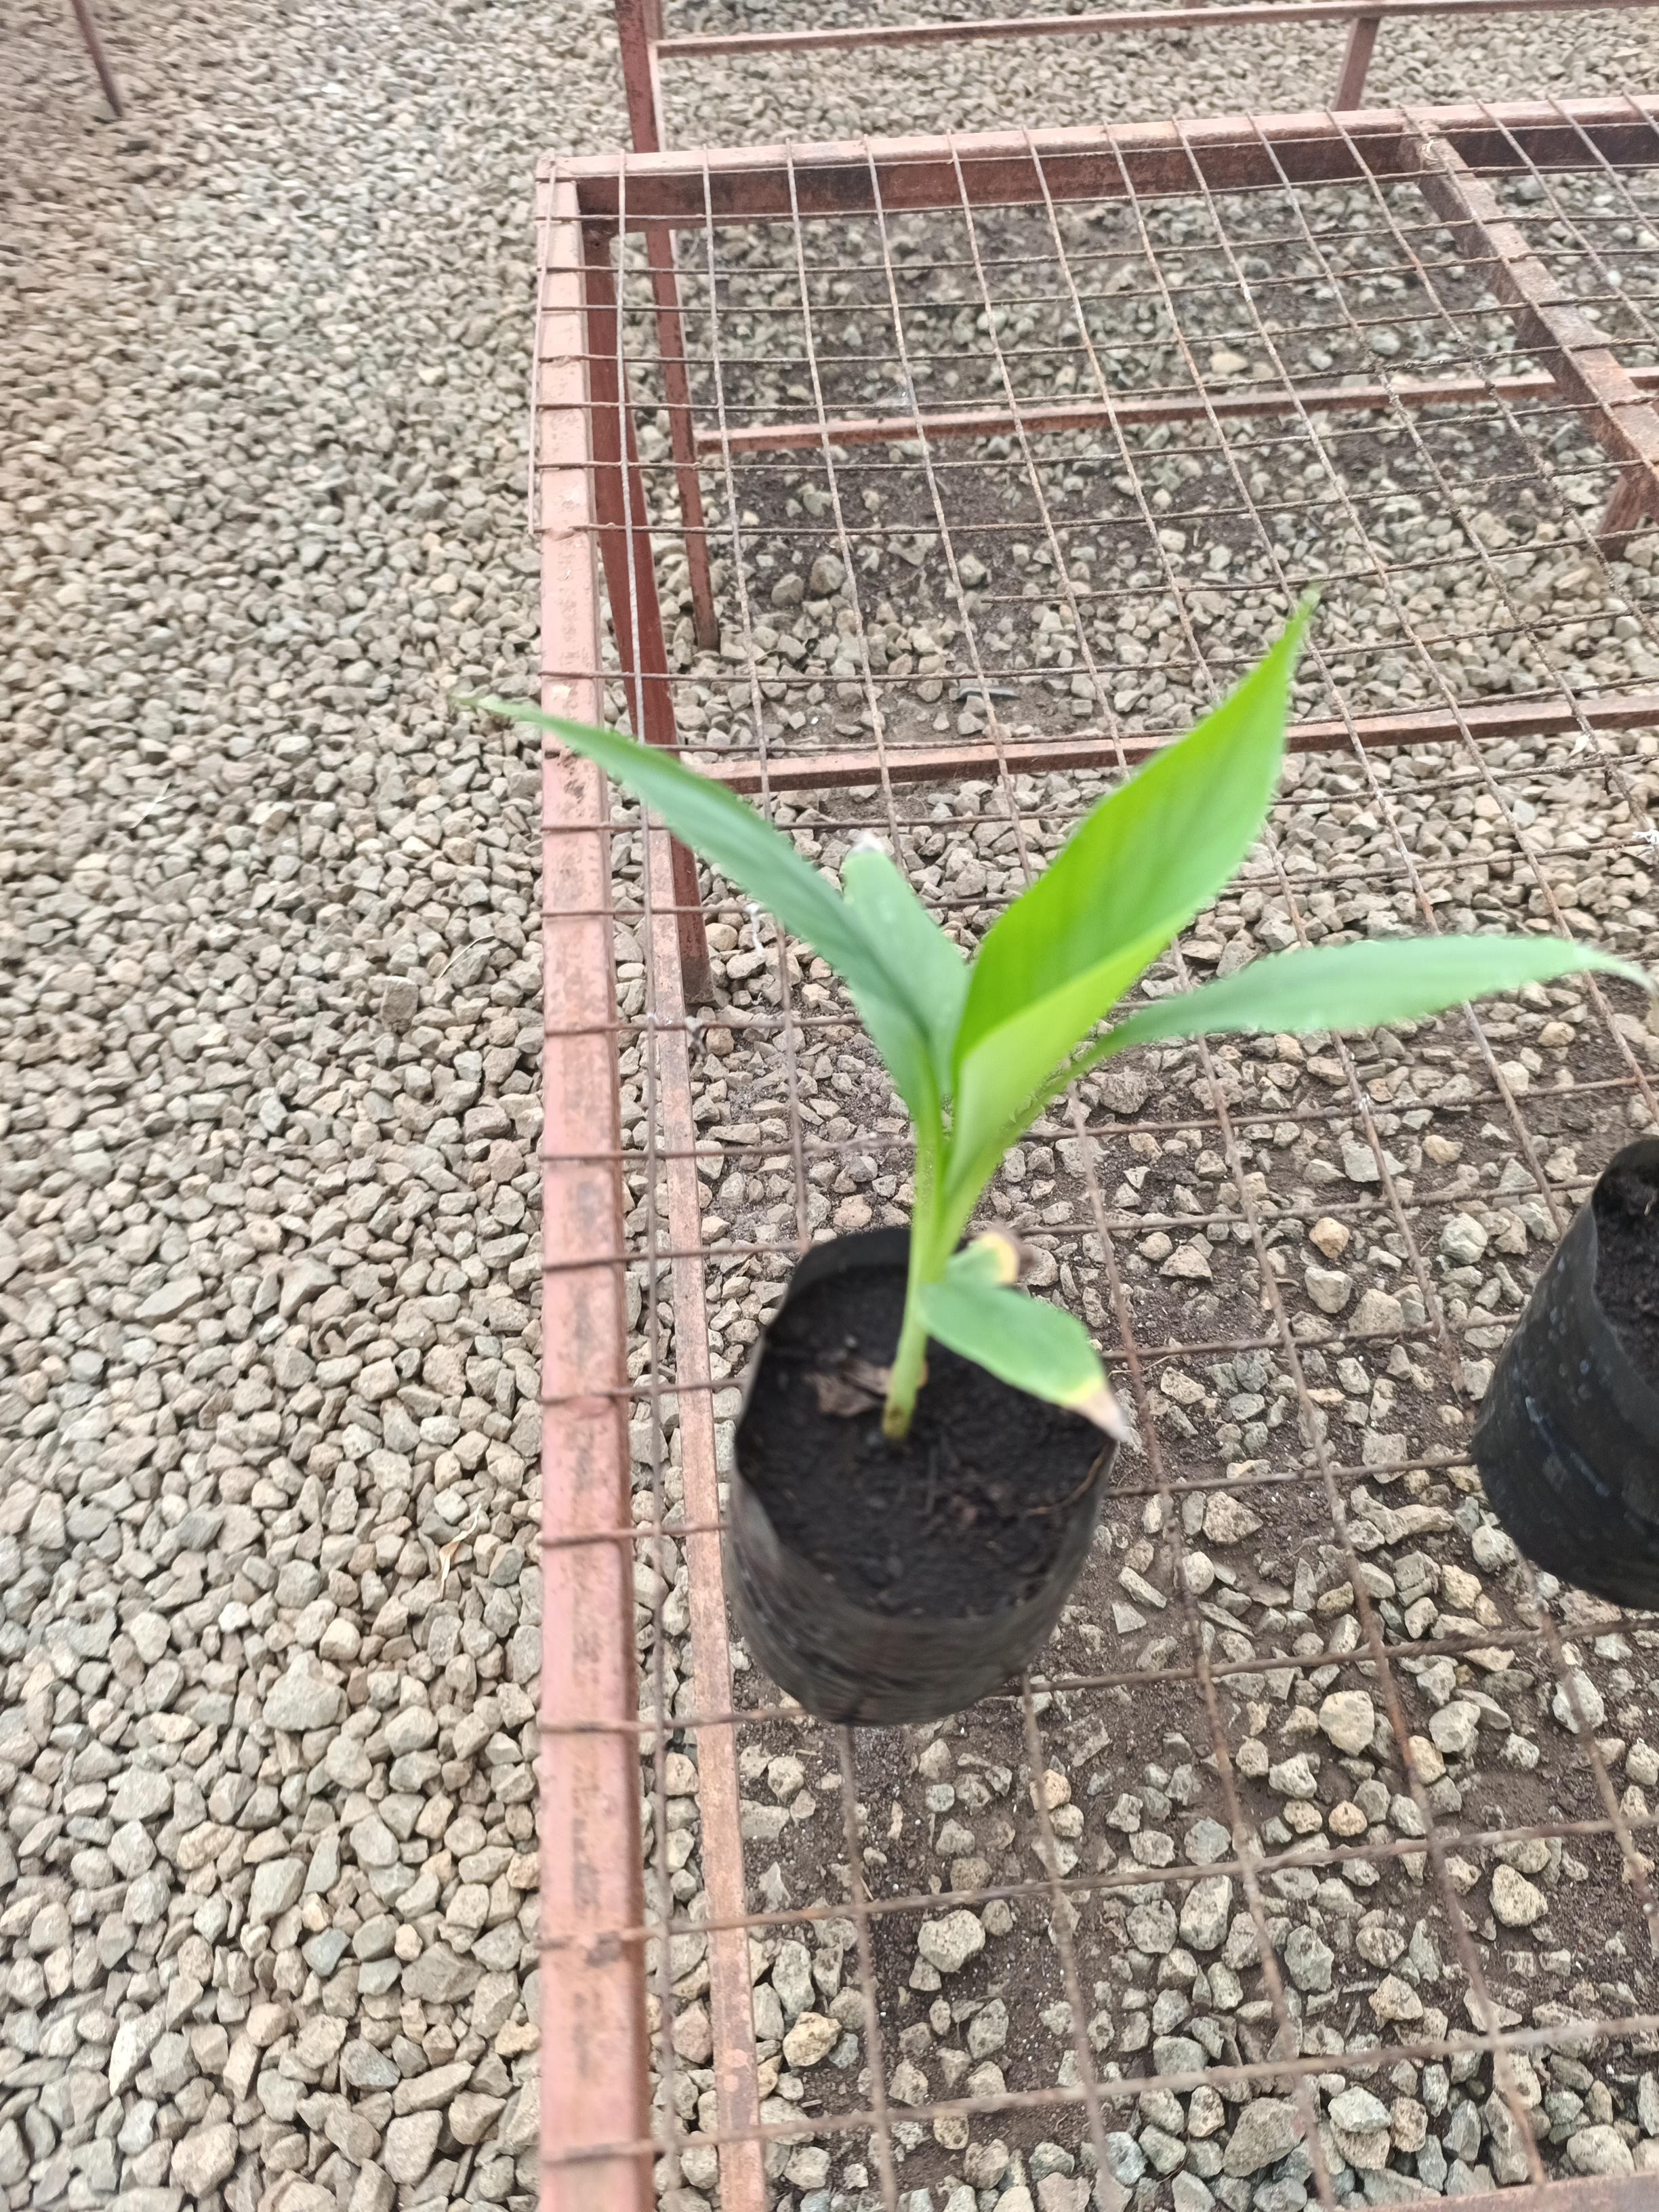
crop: banana
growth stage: vegetative
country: Tanzania
